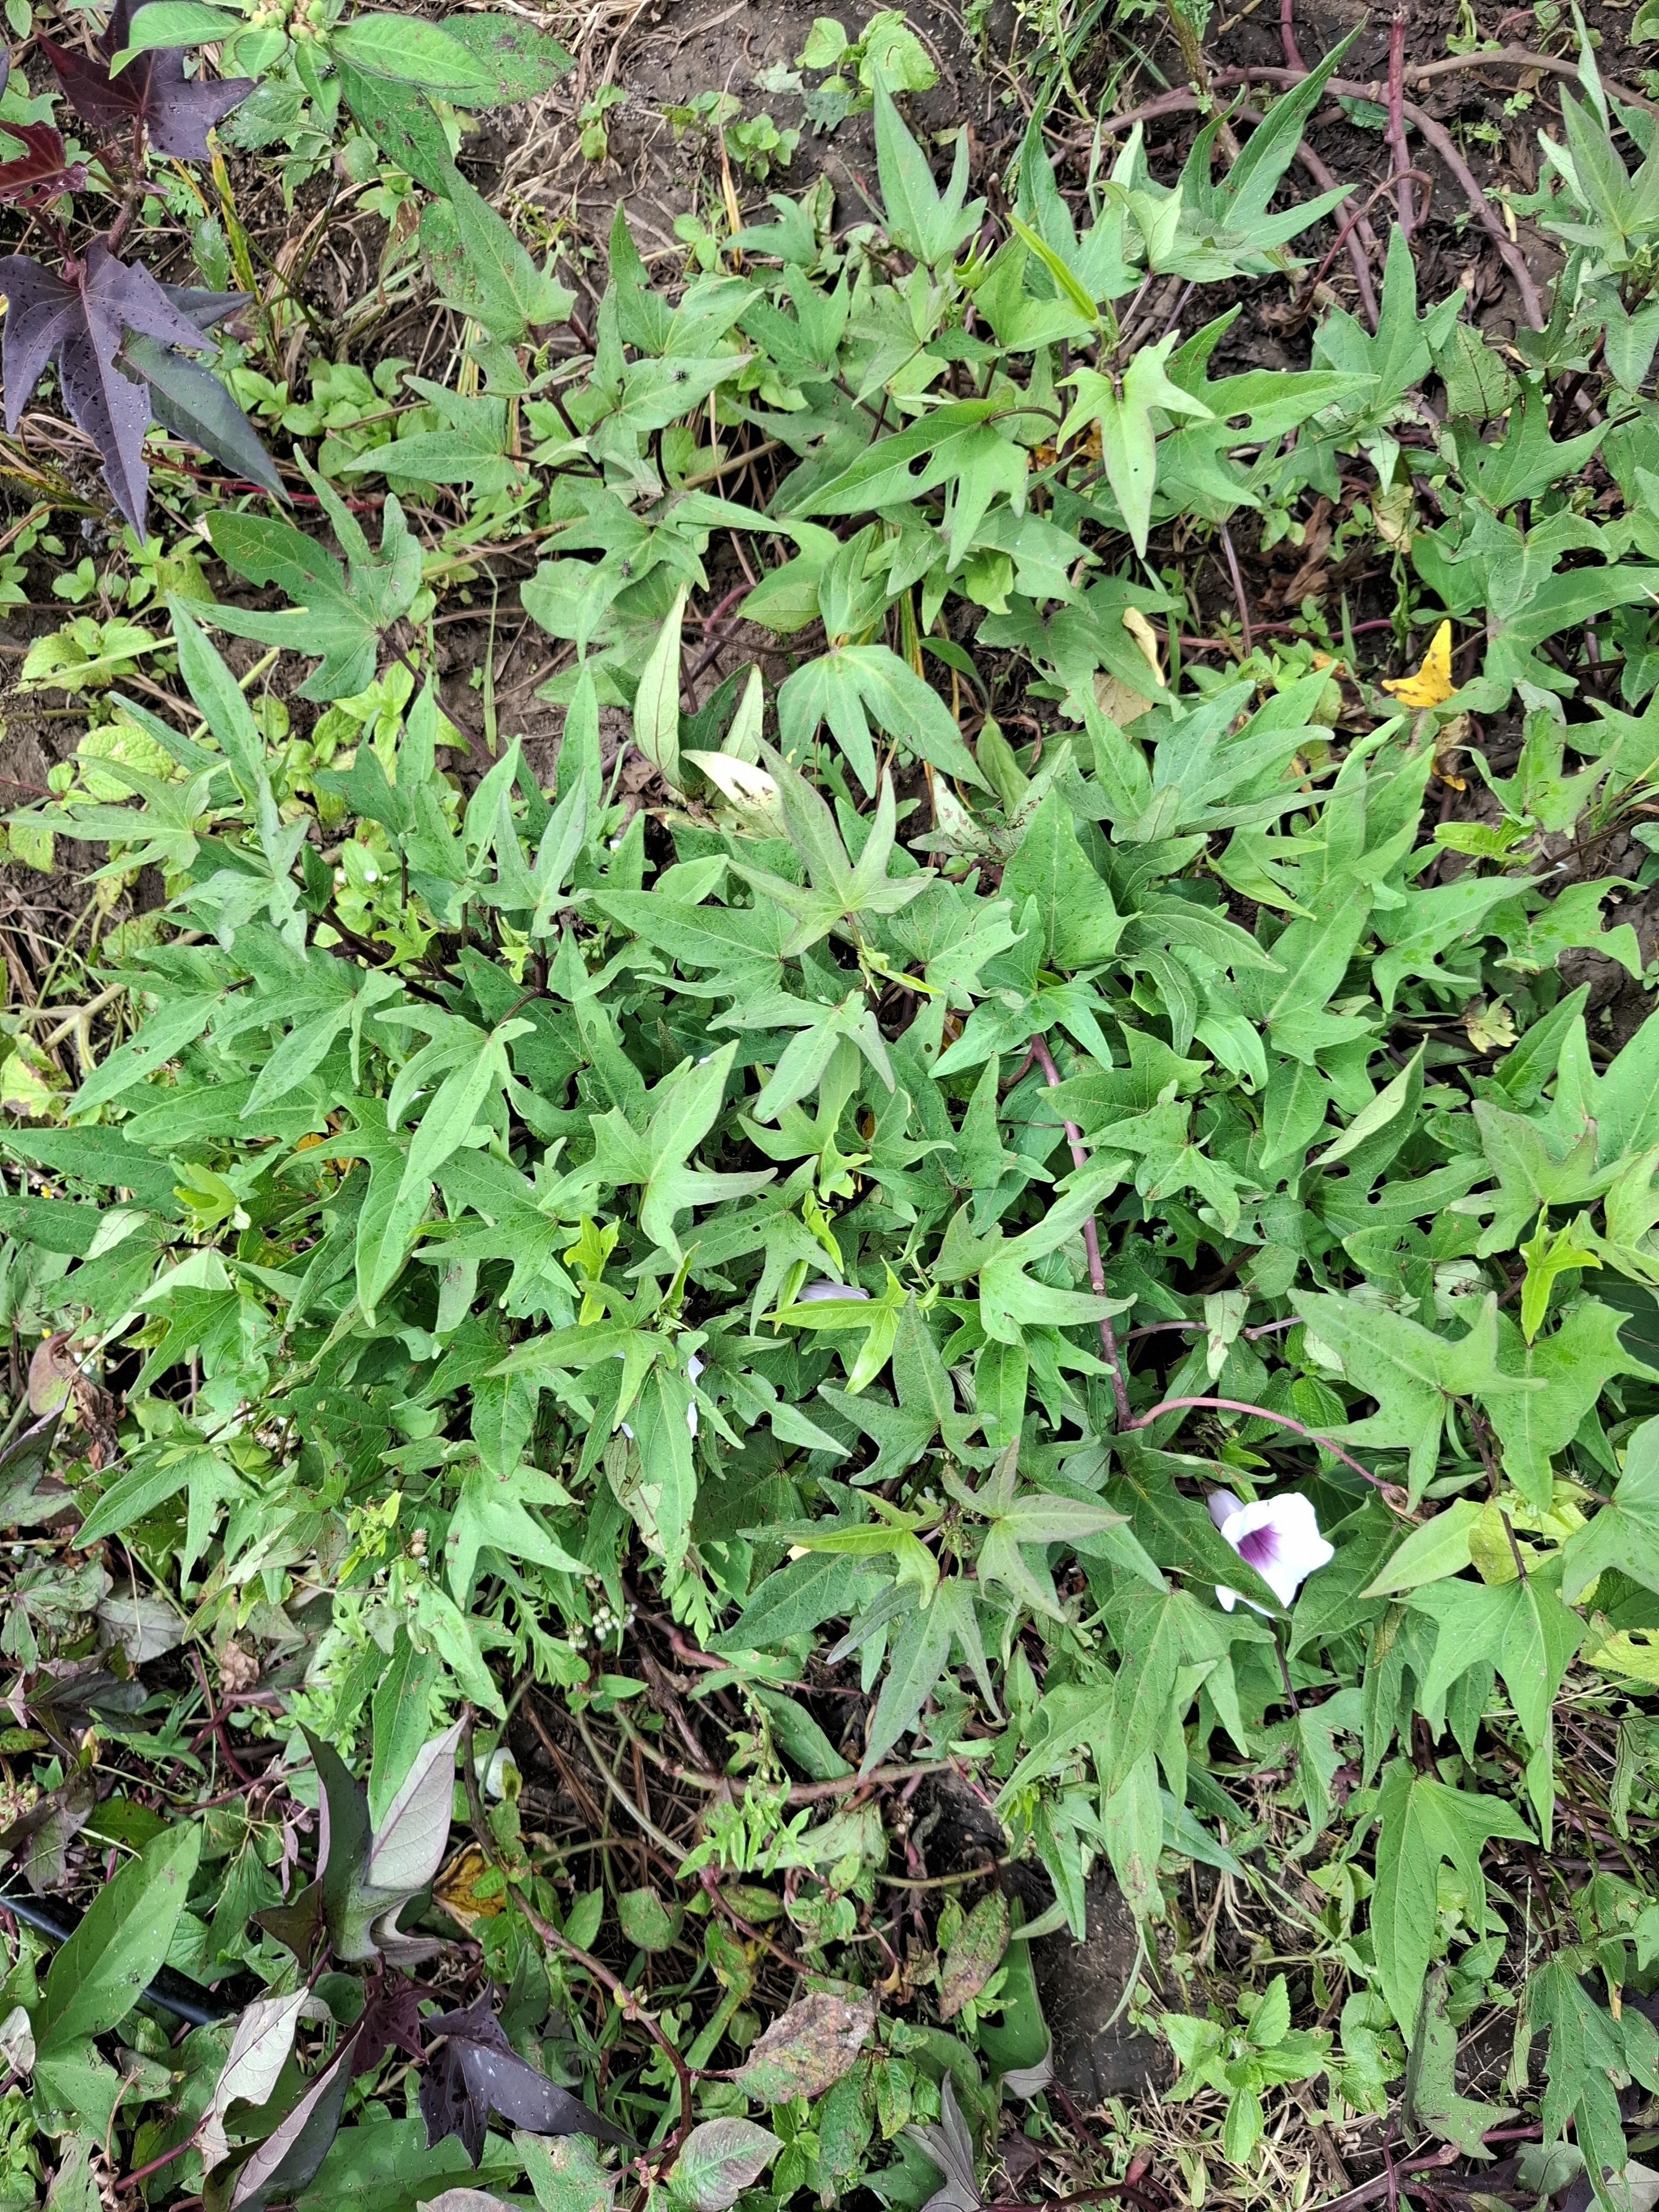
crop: sorghum
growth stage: harvest maturity
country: Tanzania
